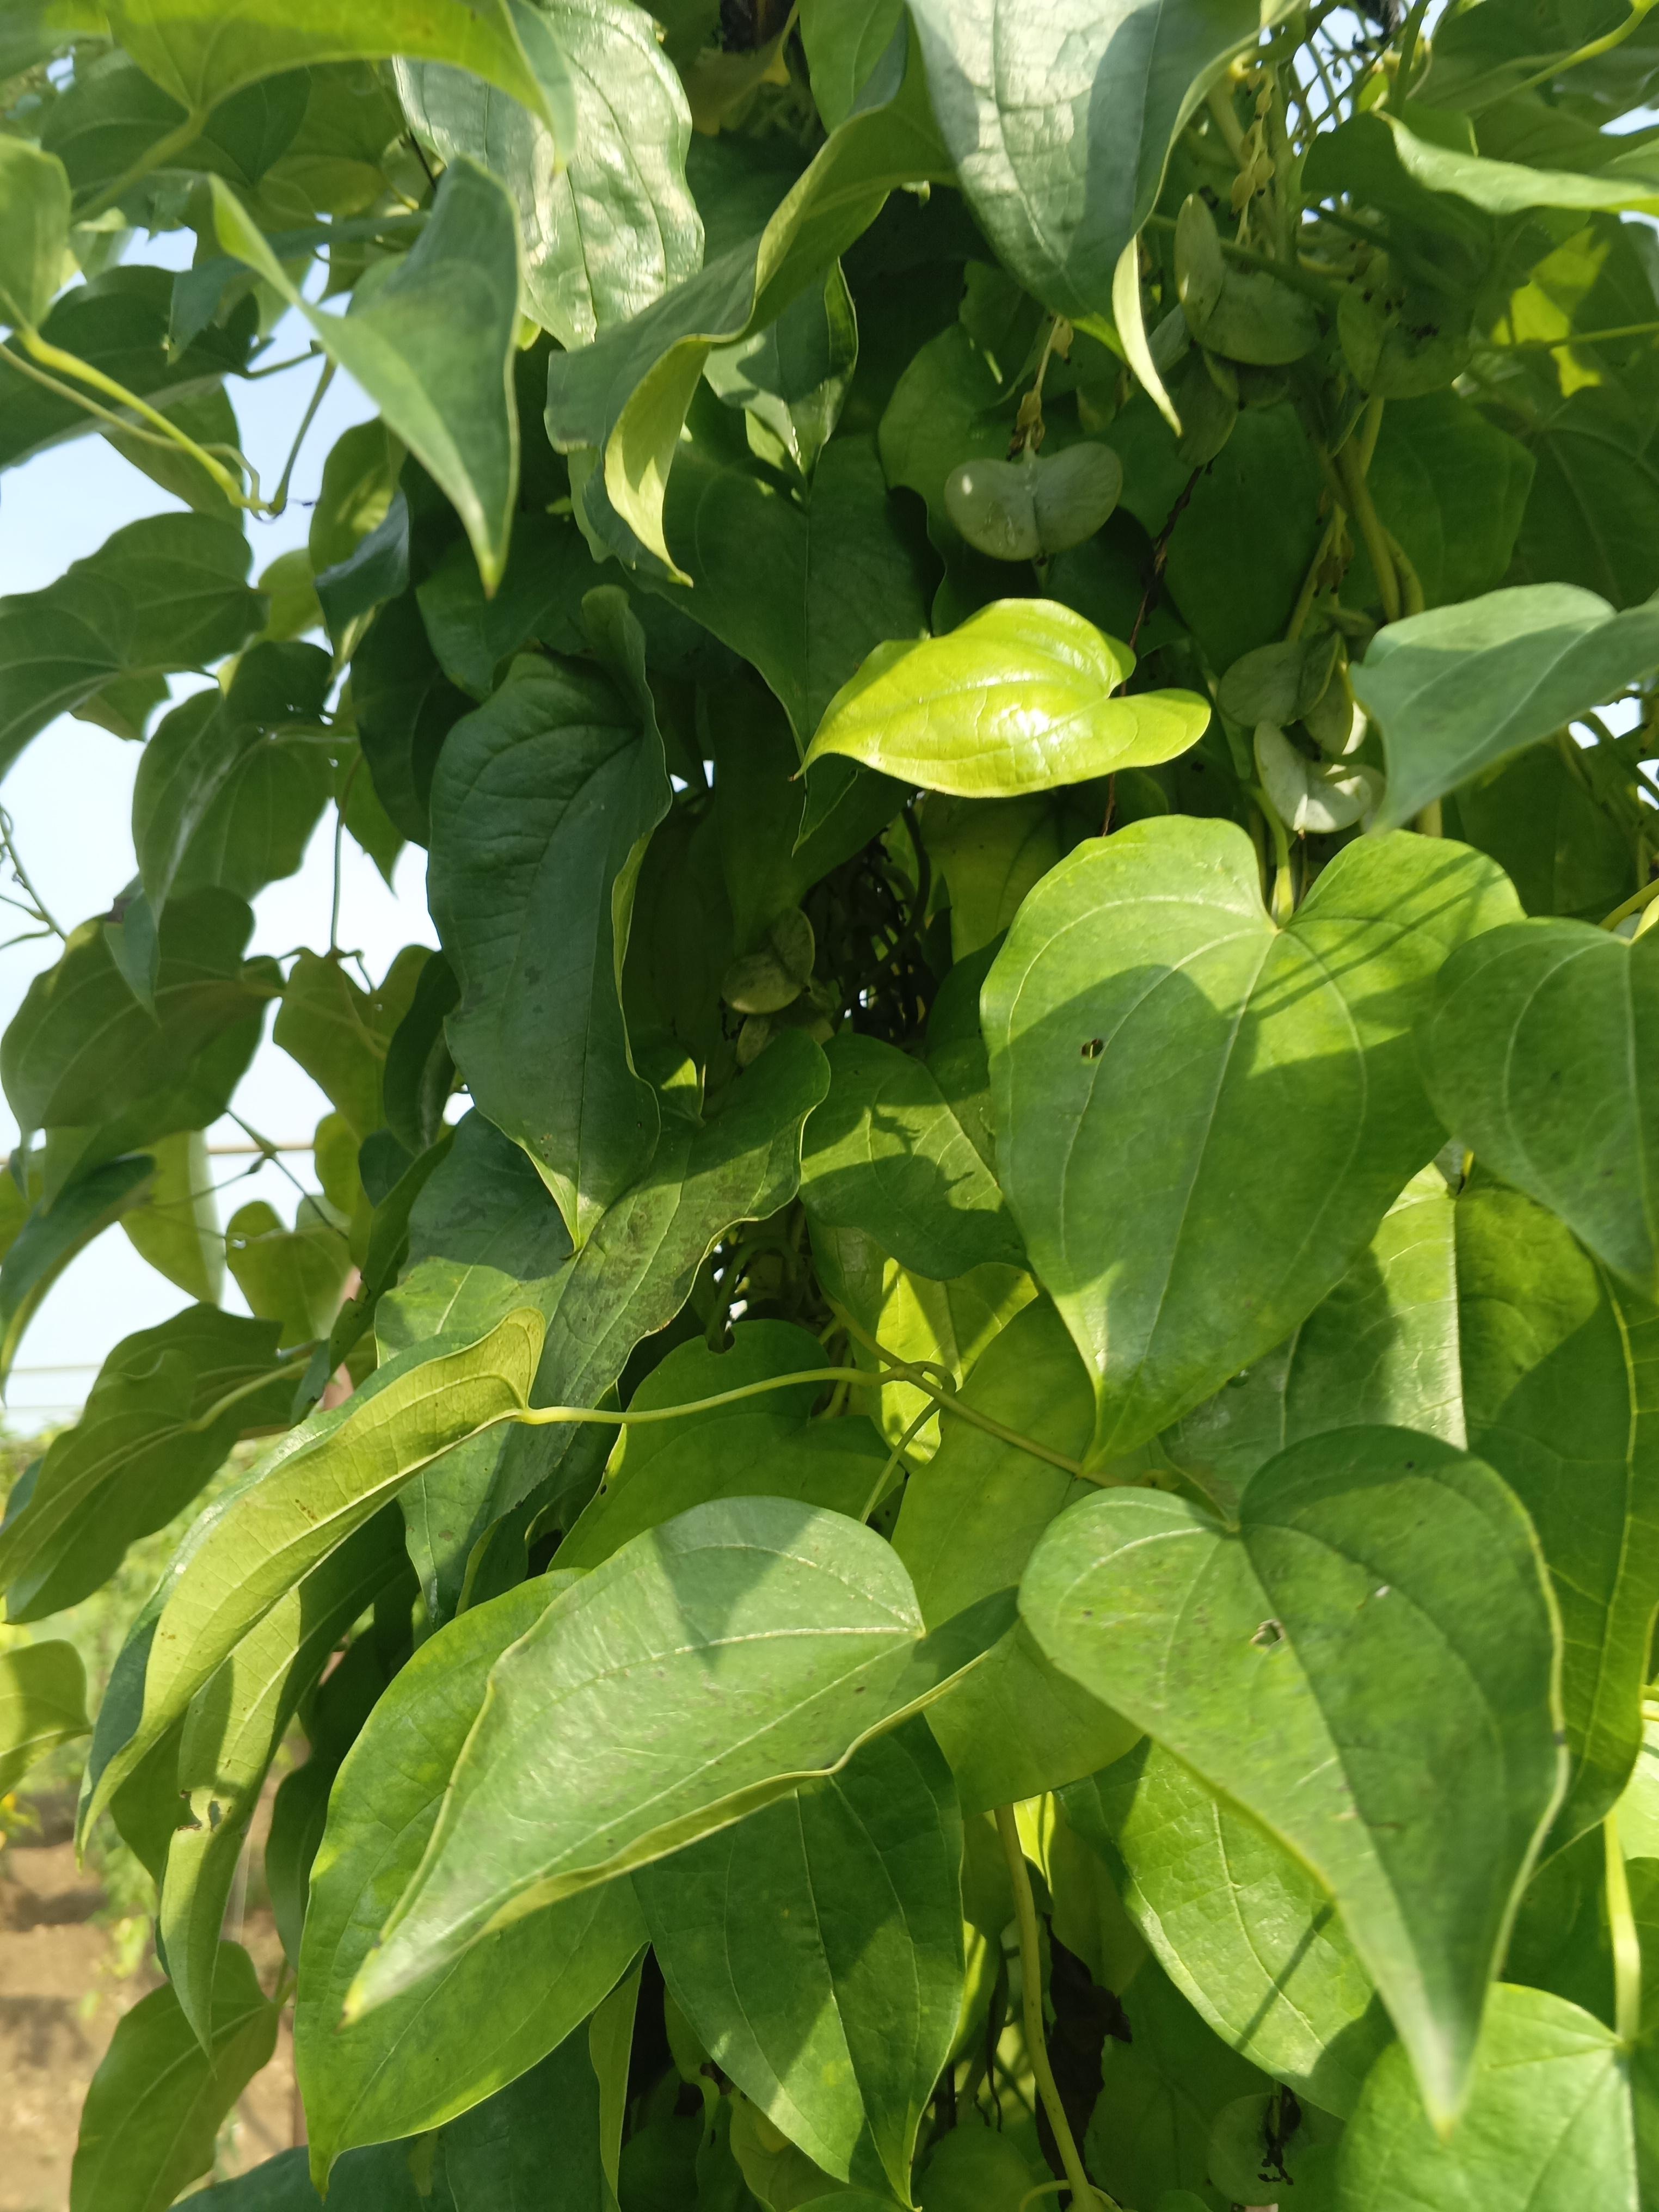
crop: yam
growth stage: vegetative
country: Nigeria
